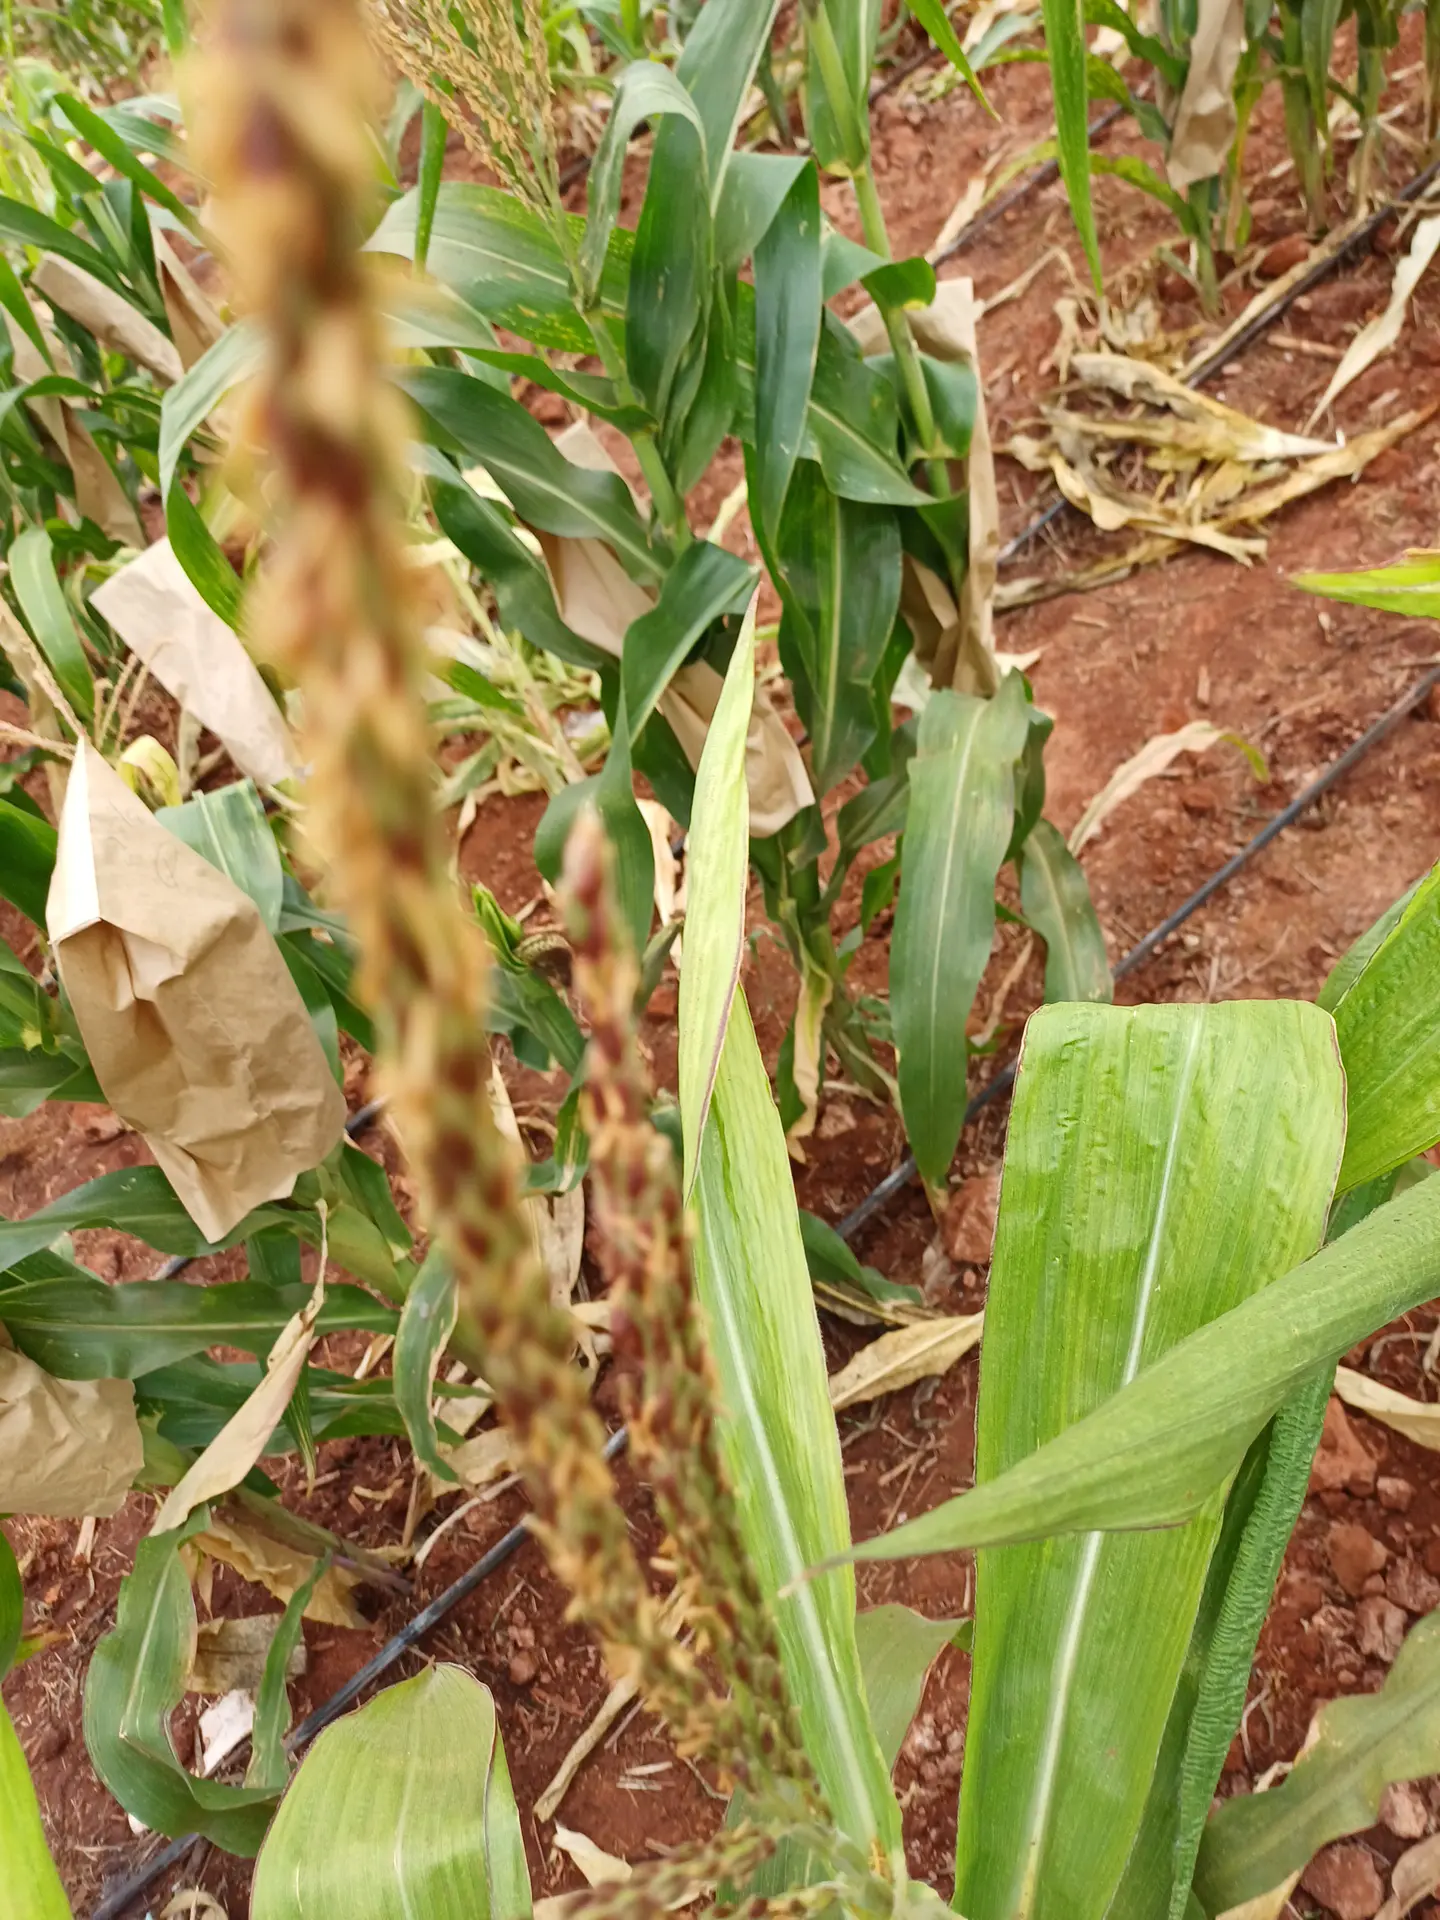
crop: maize
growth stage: flowering
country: Kenya
